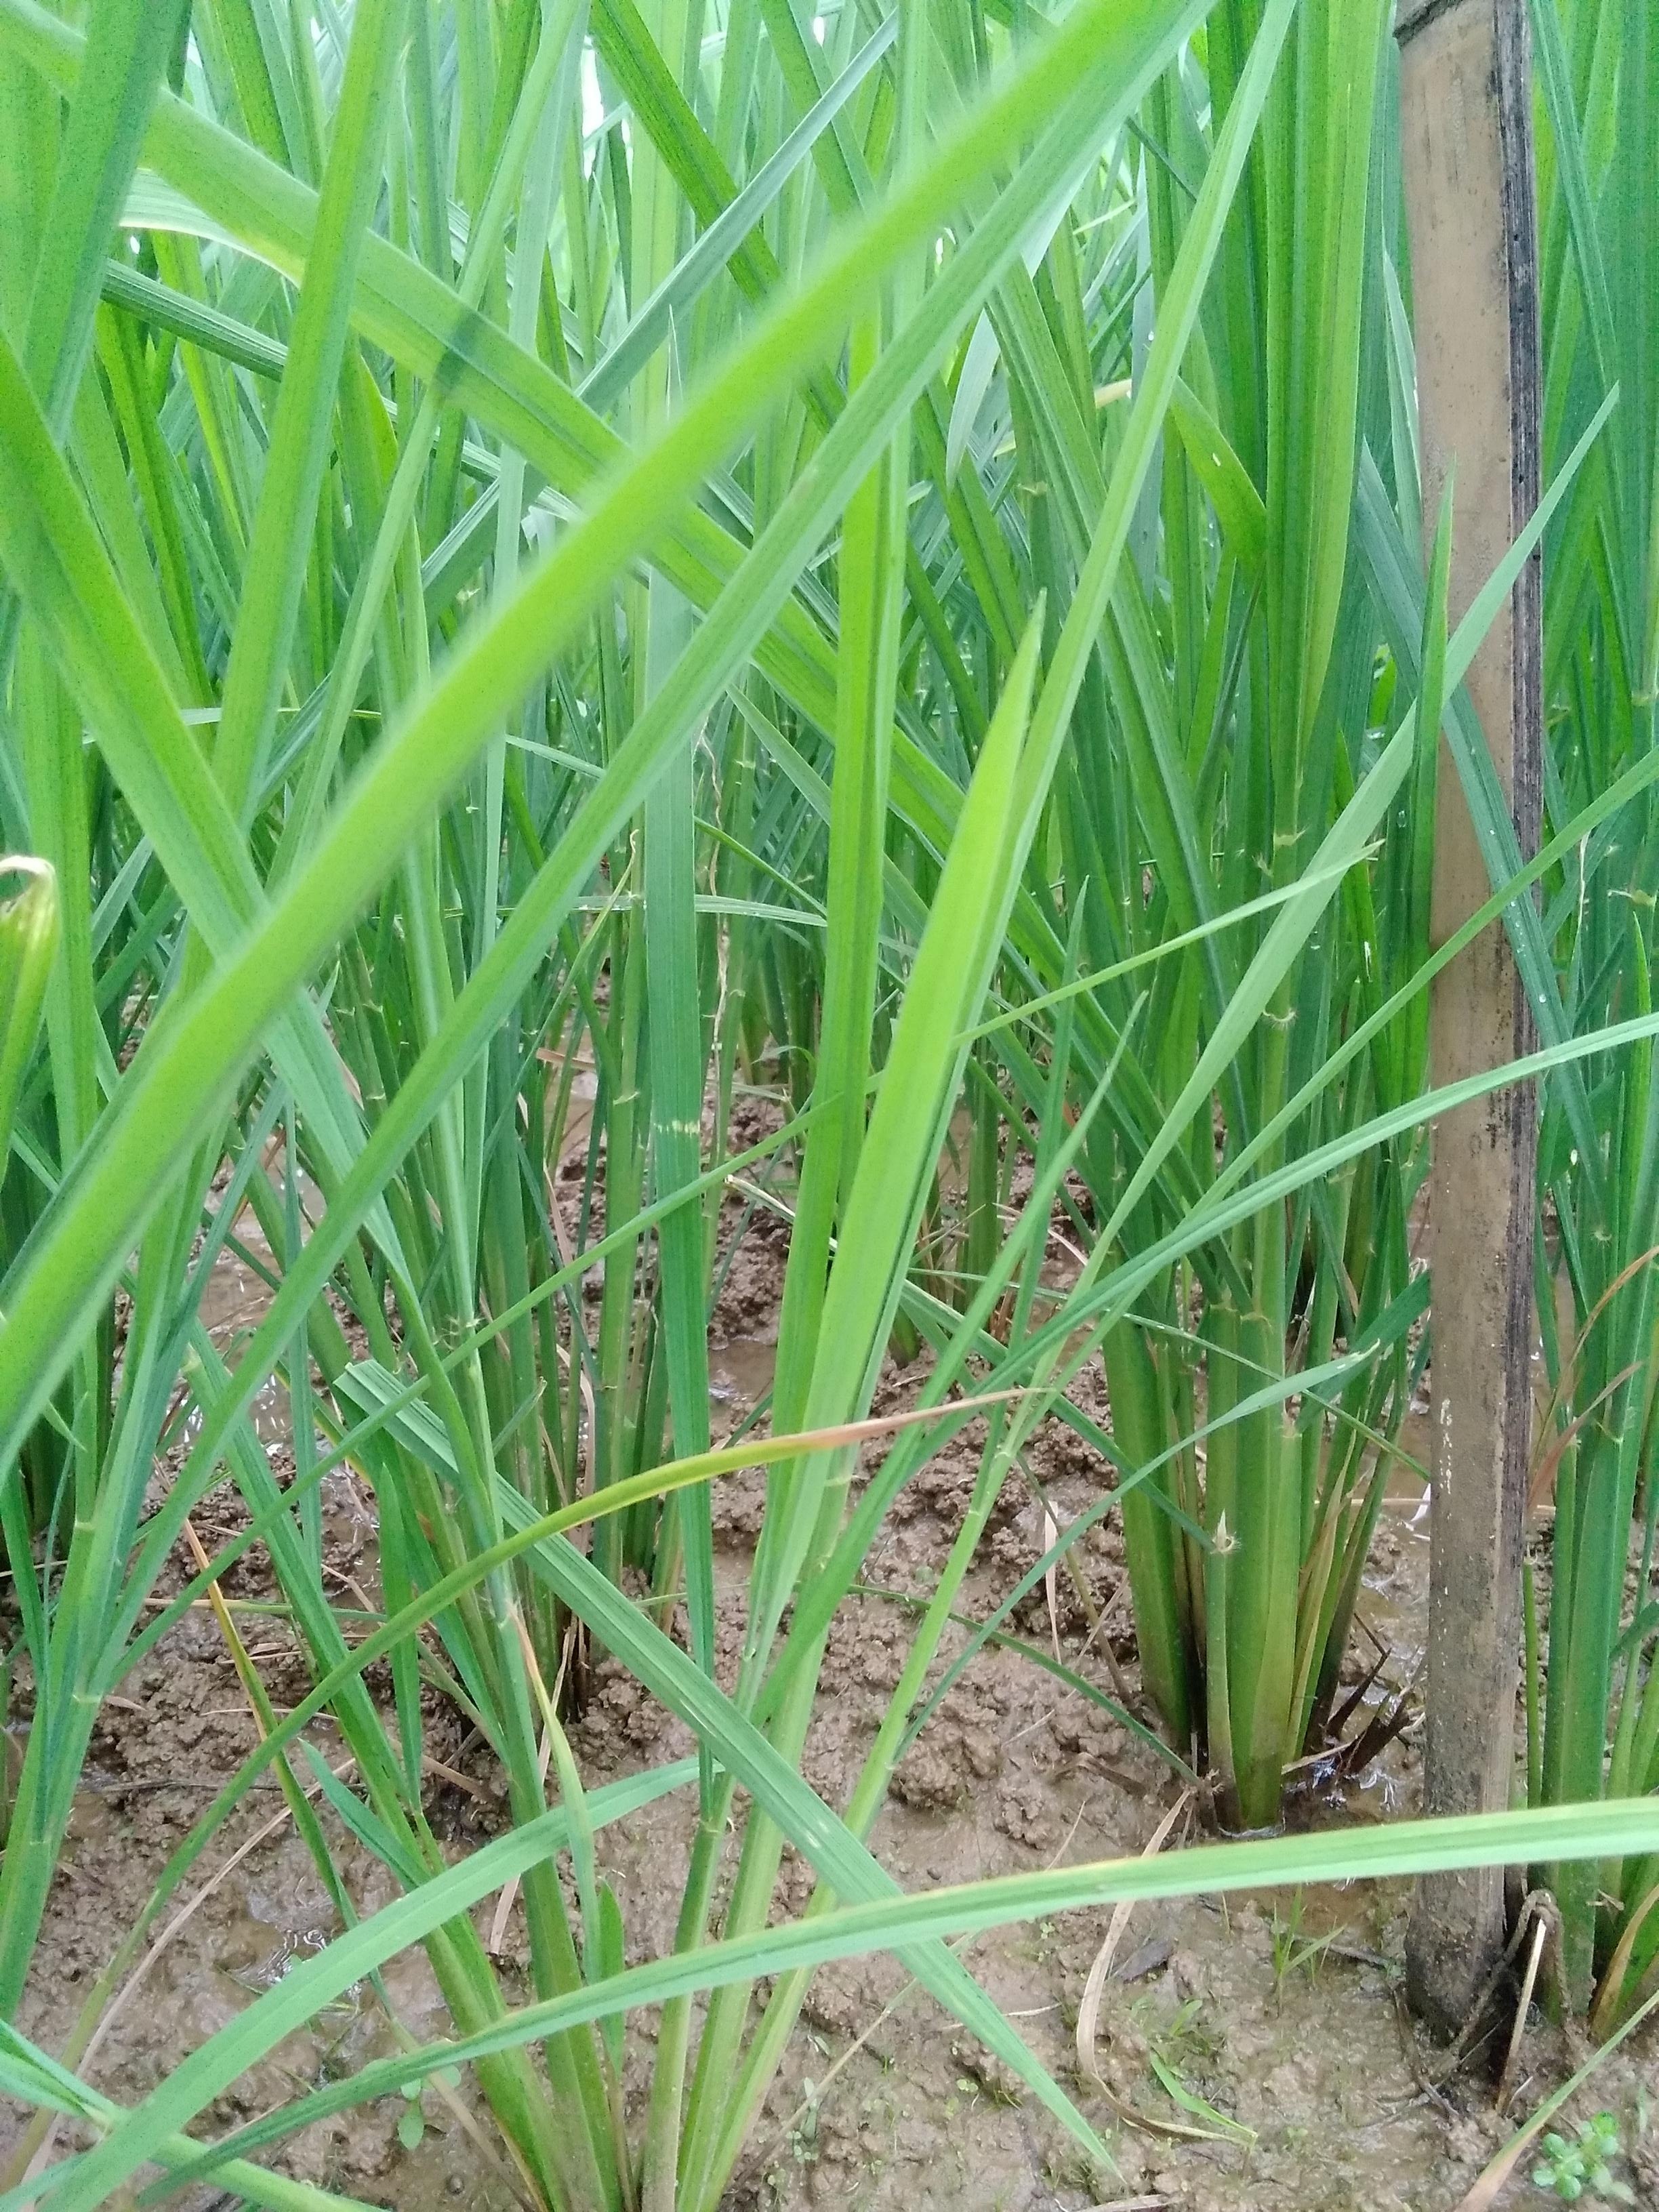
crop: rice
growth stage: vegetative
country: Nigeria
